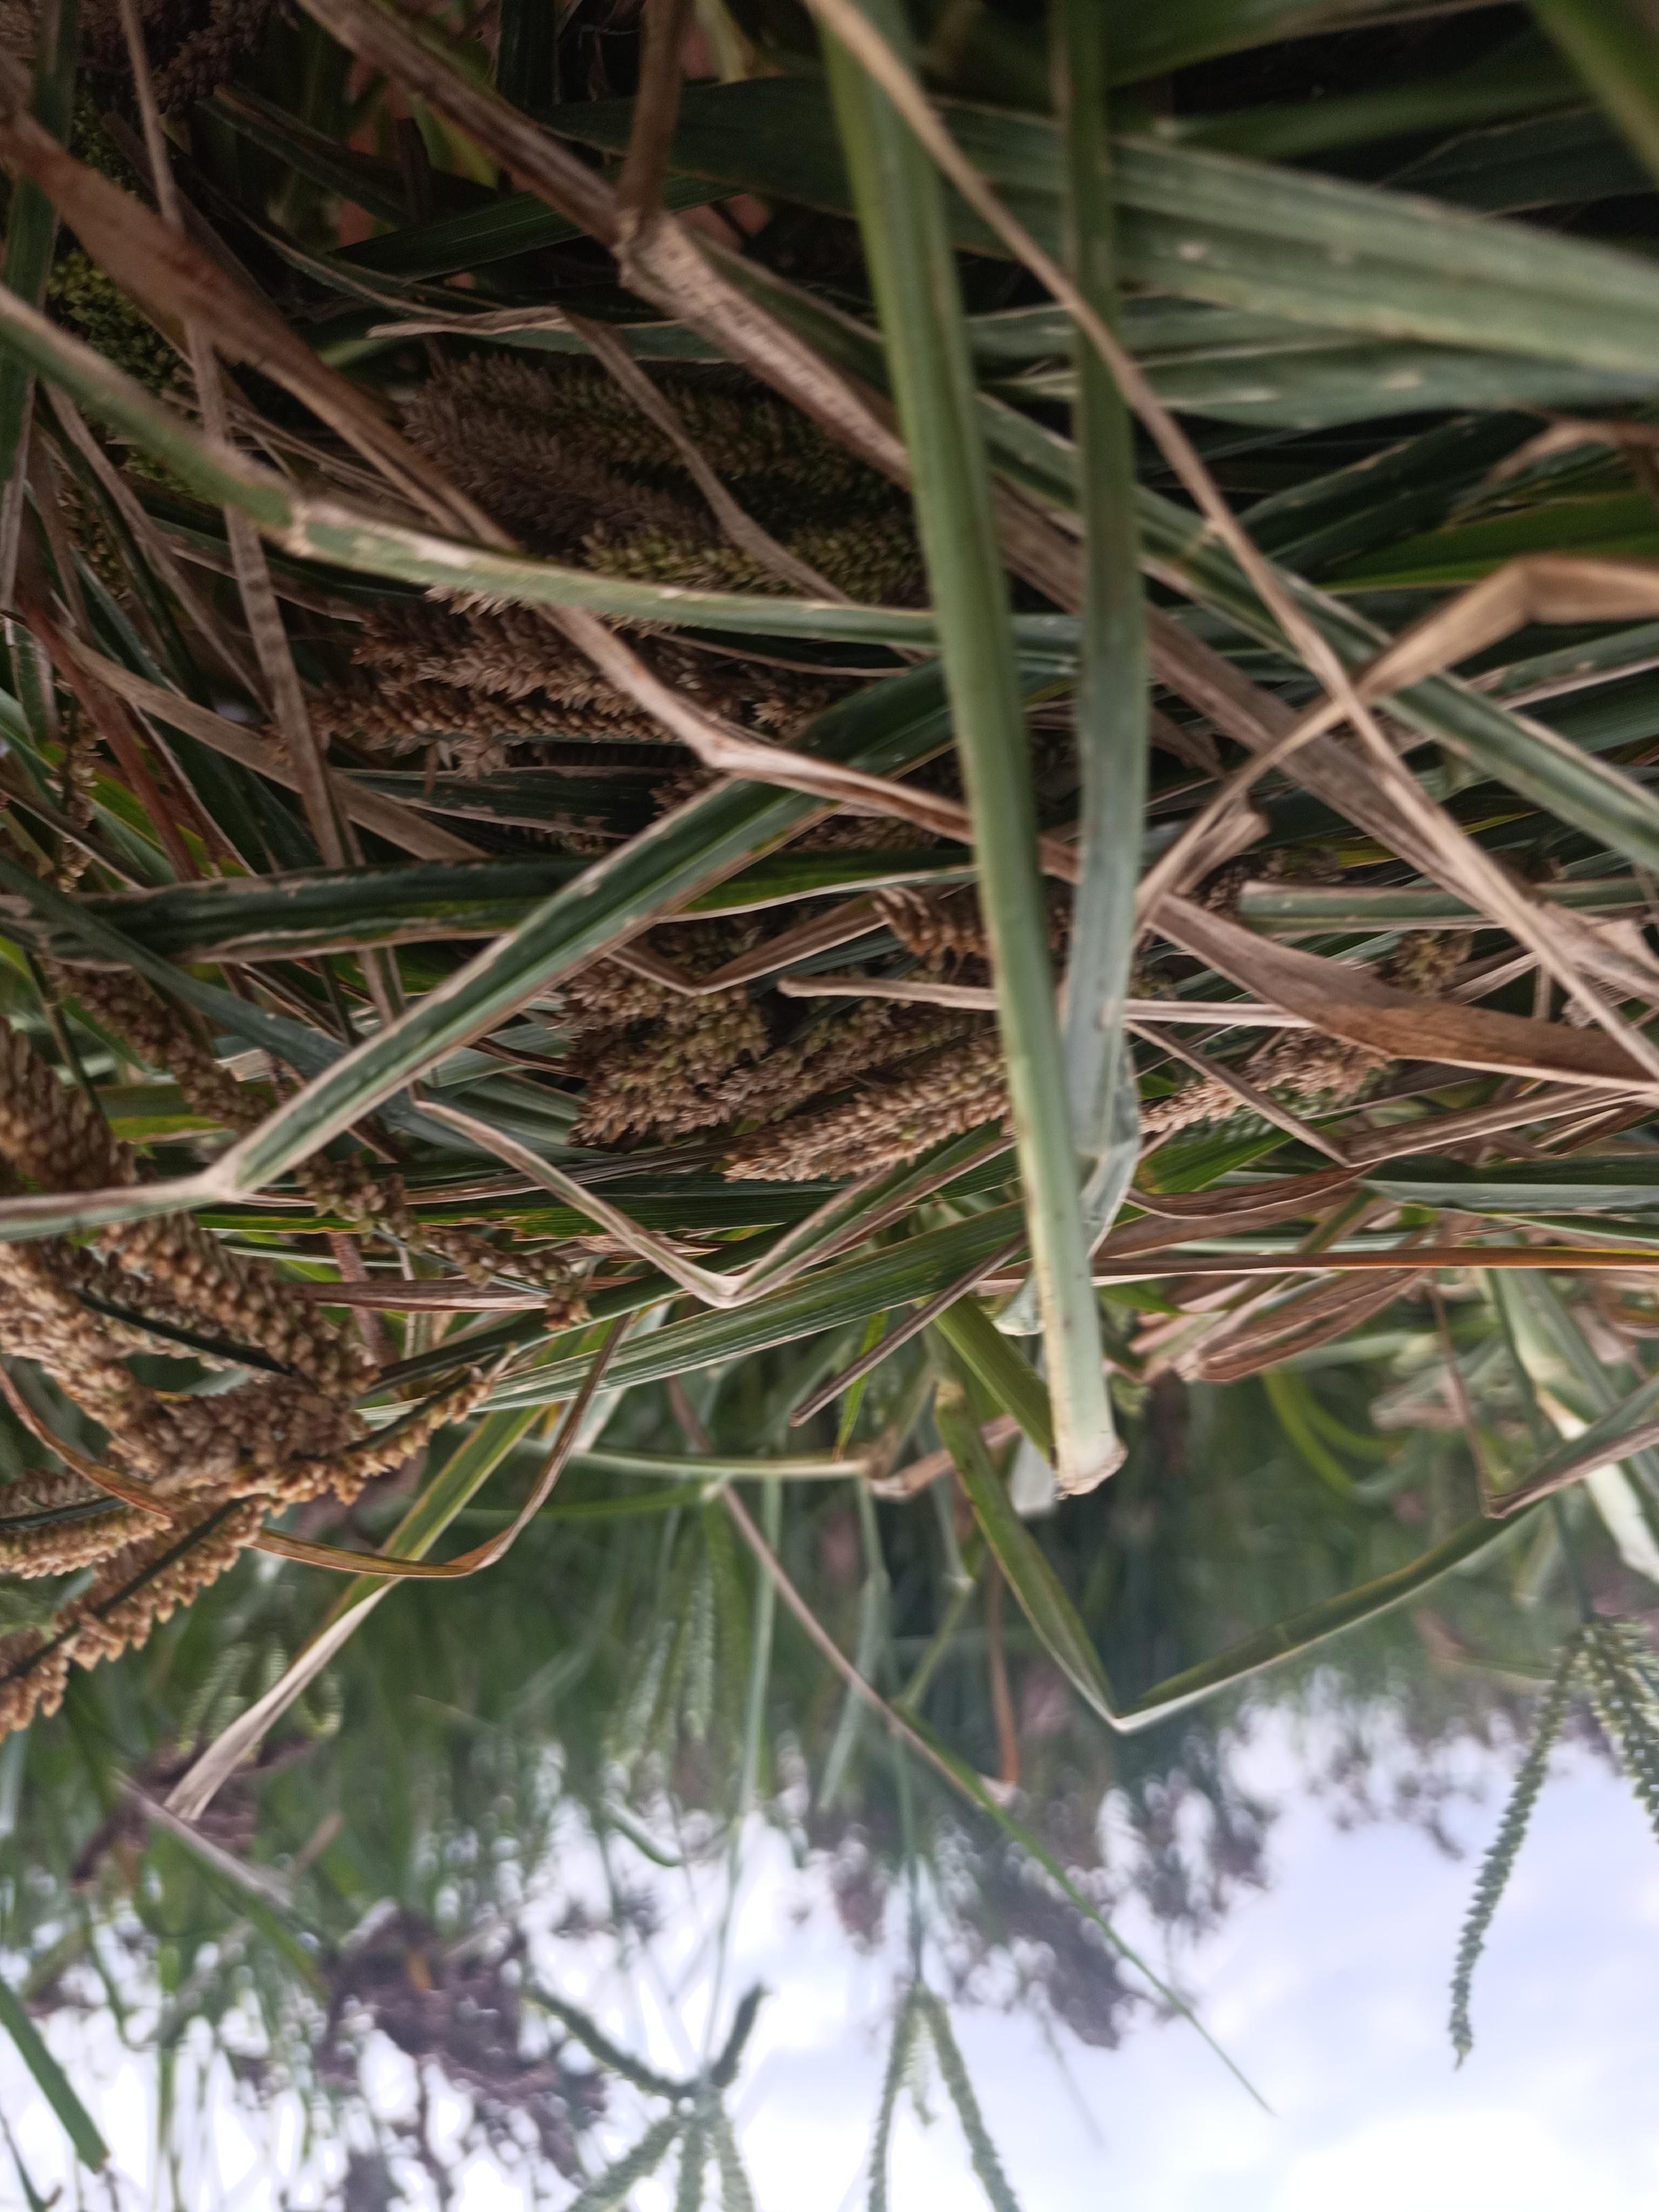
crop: finger millet
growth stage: filling grain
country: Kenya
